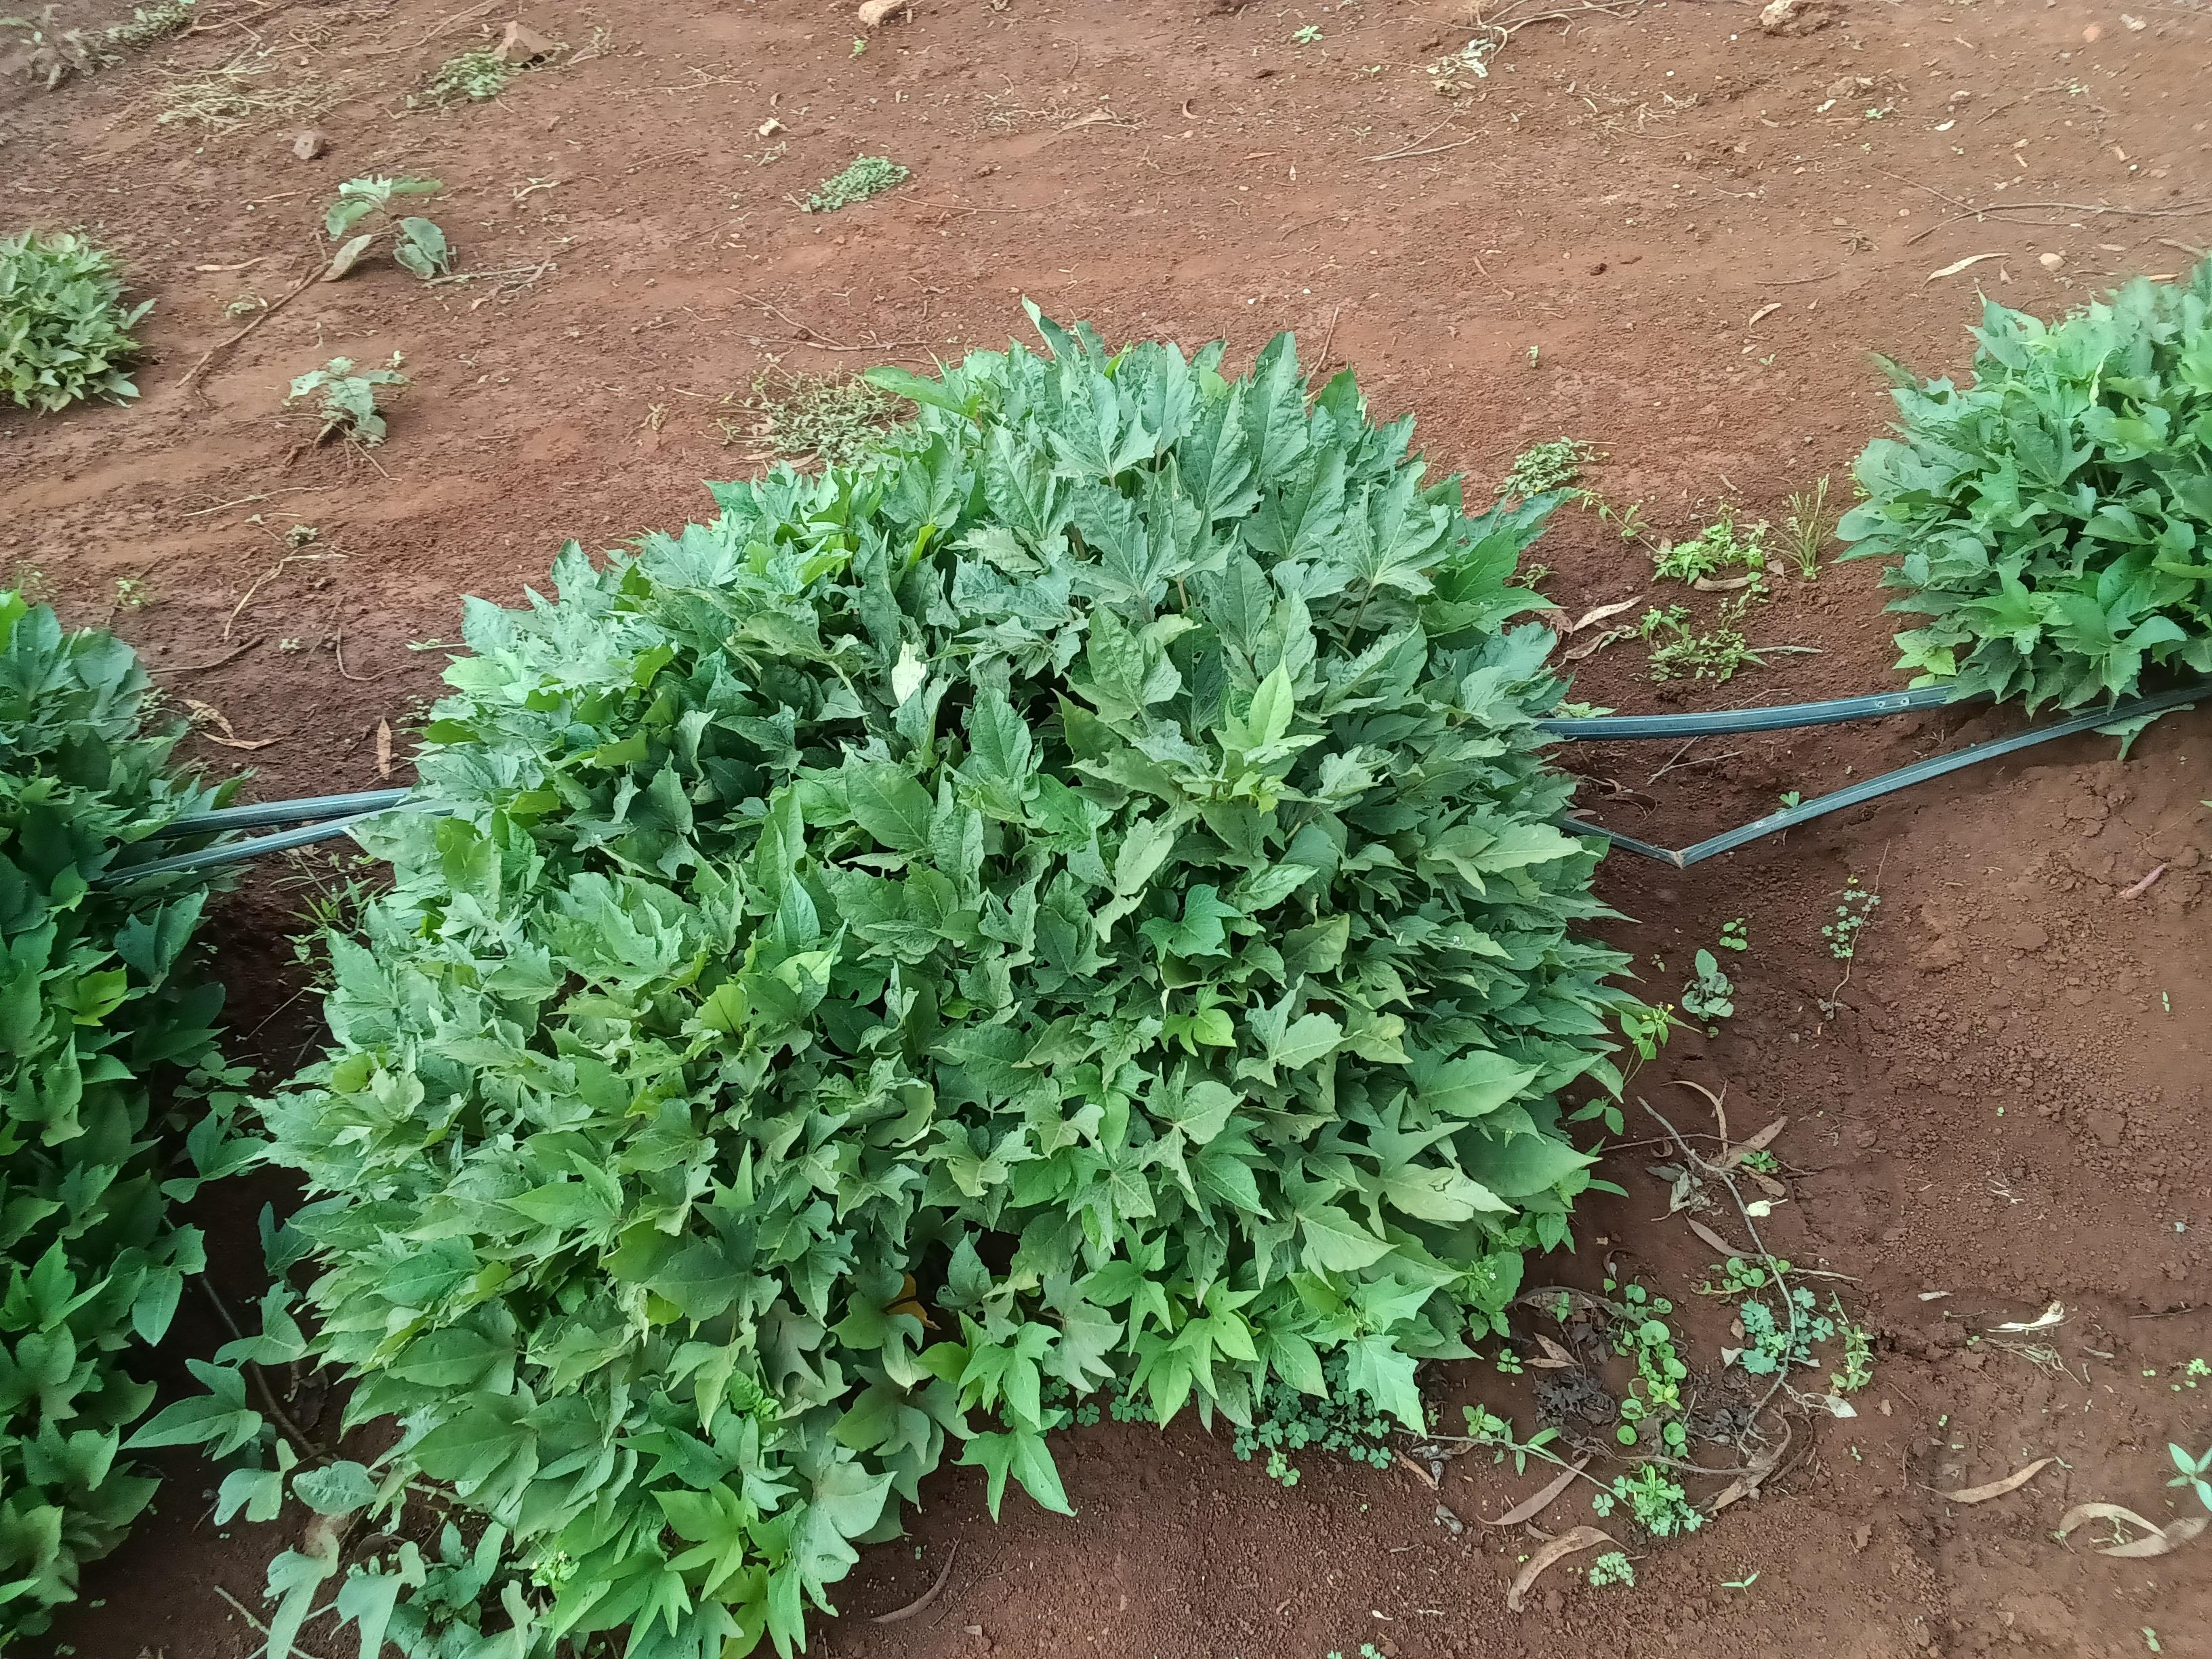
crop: sweet potato
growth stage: vegetative
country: Kenya
